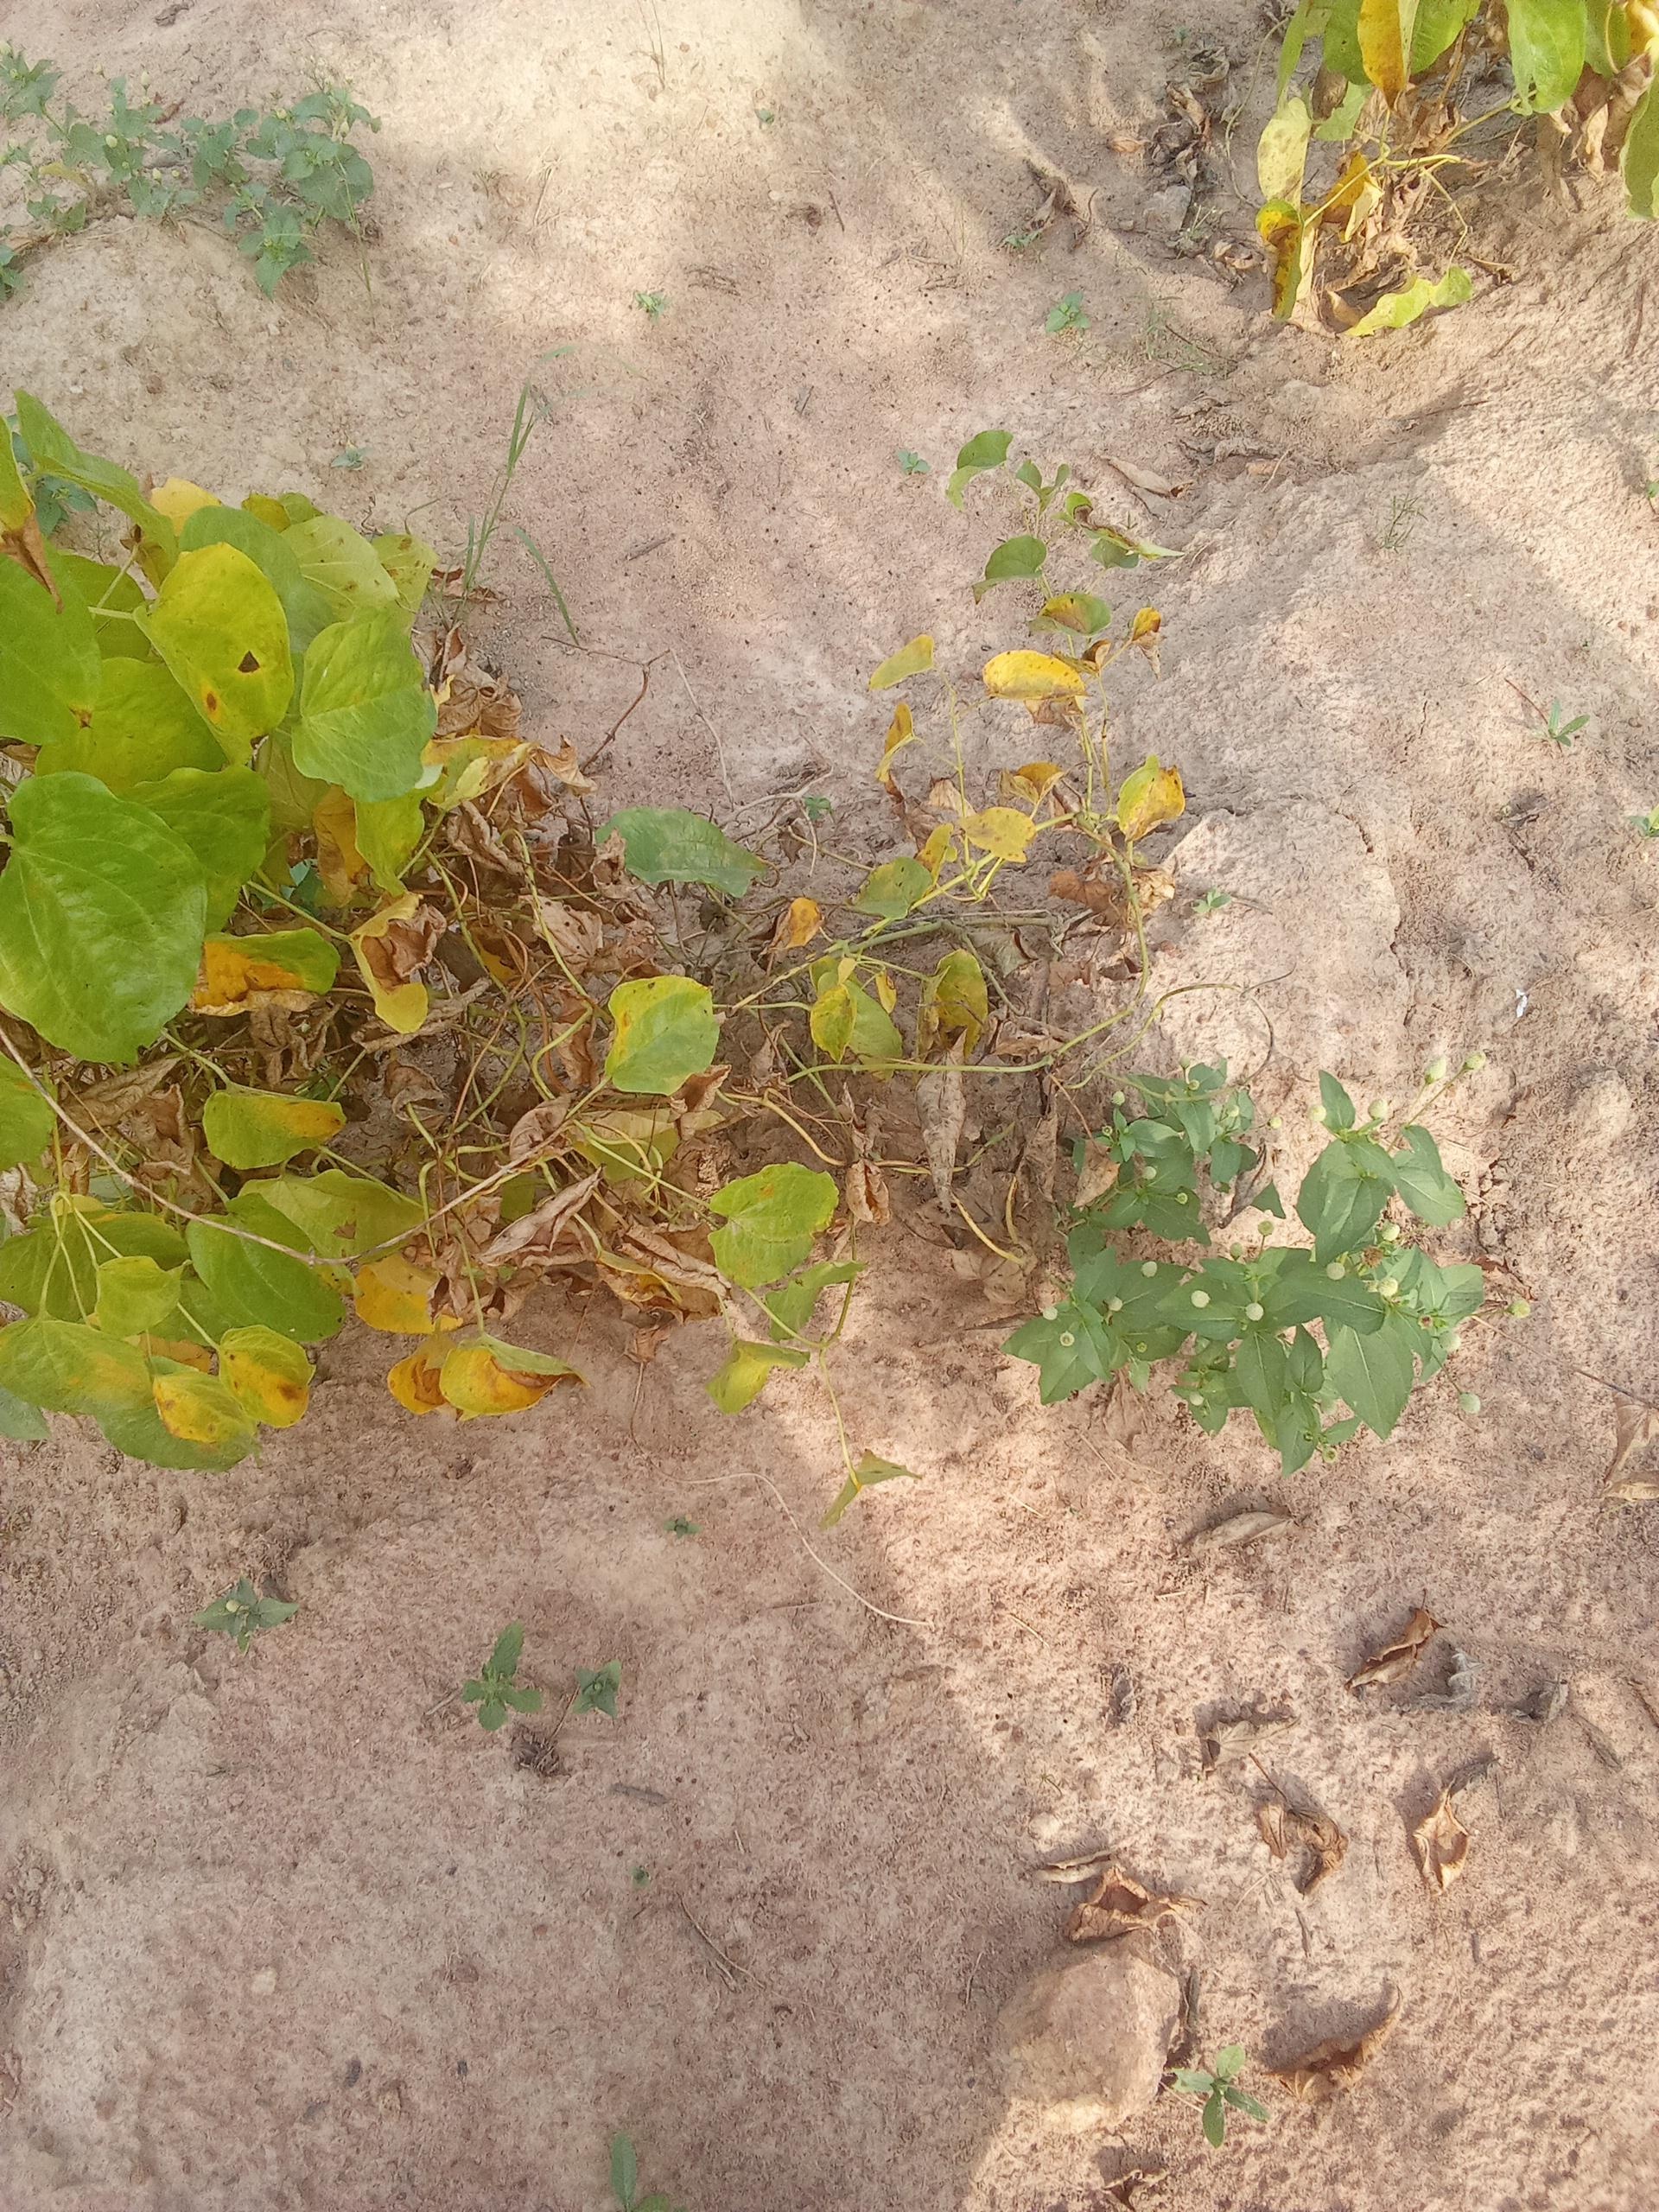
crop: yam
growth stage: maturity
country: Nigeria
